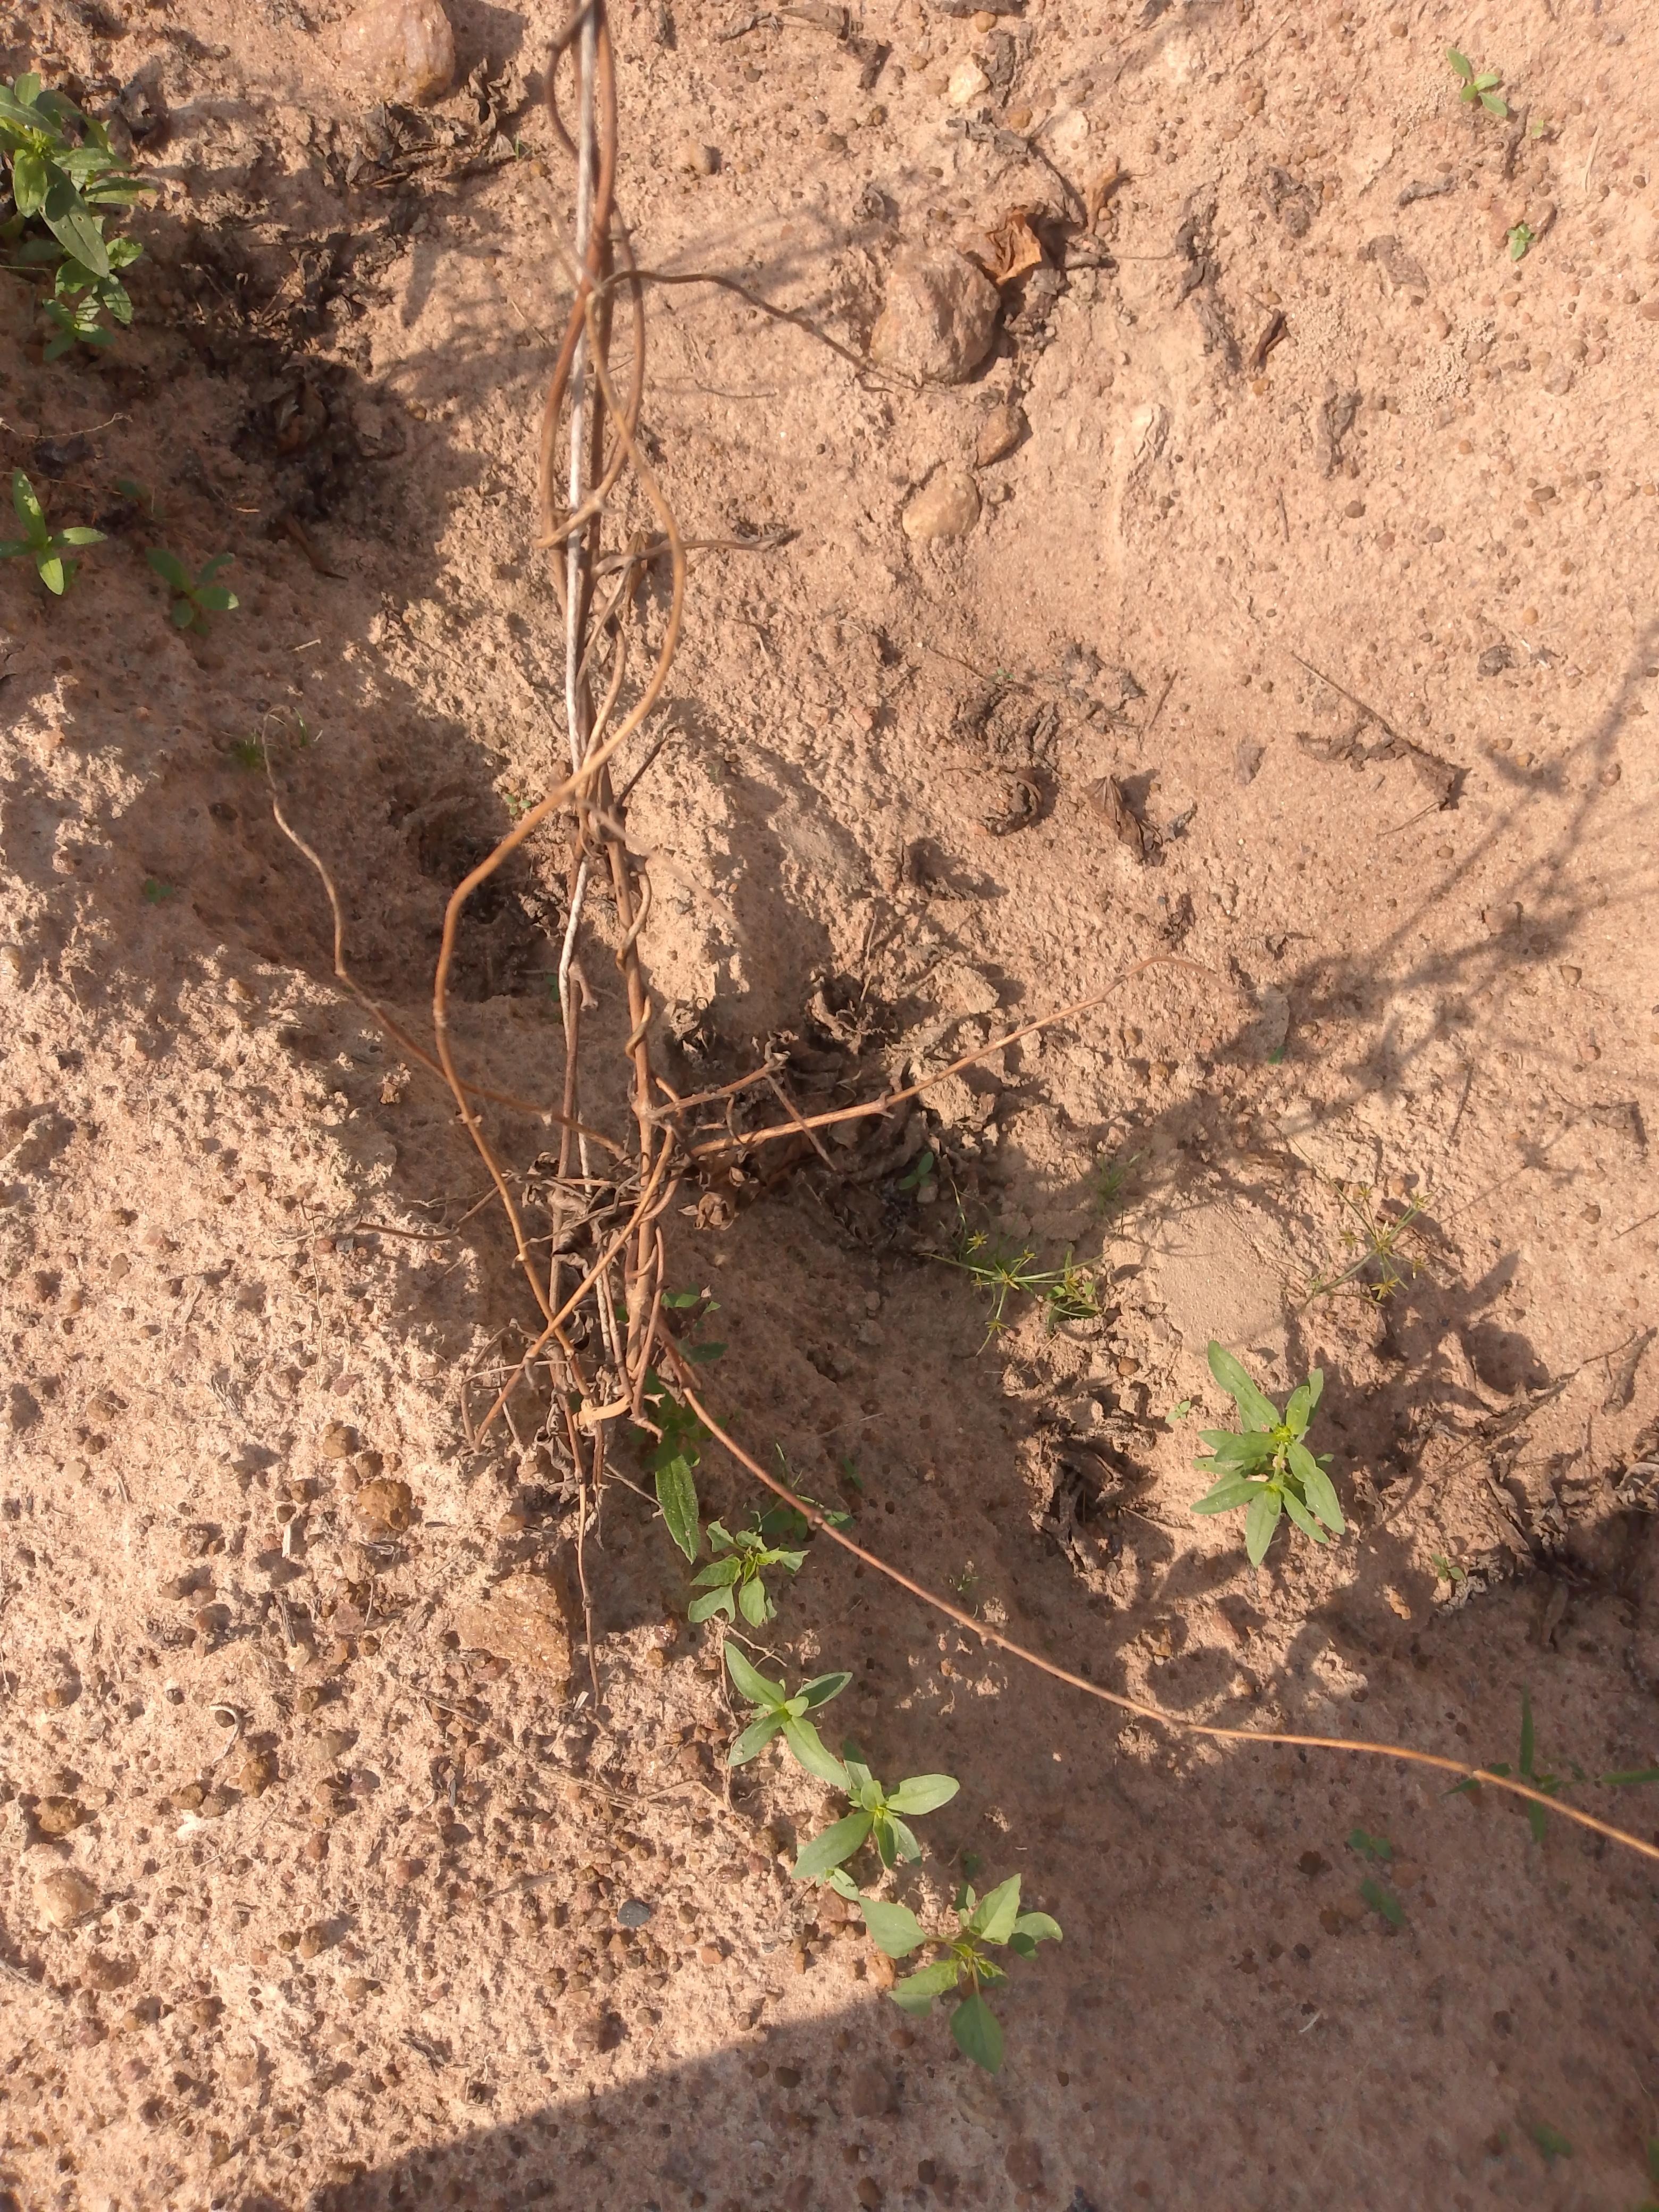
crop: yam
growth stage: maturity
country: Nigeria
